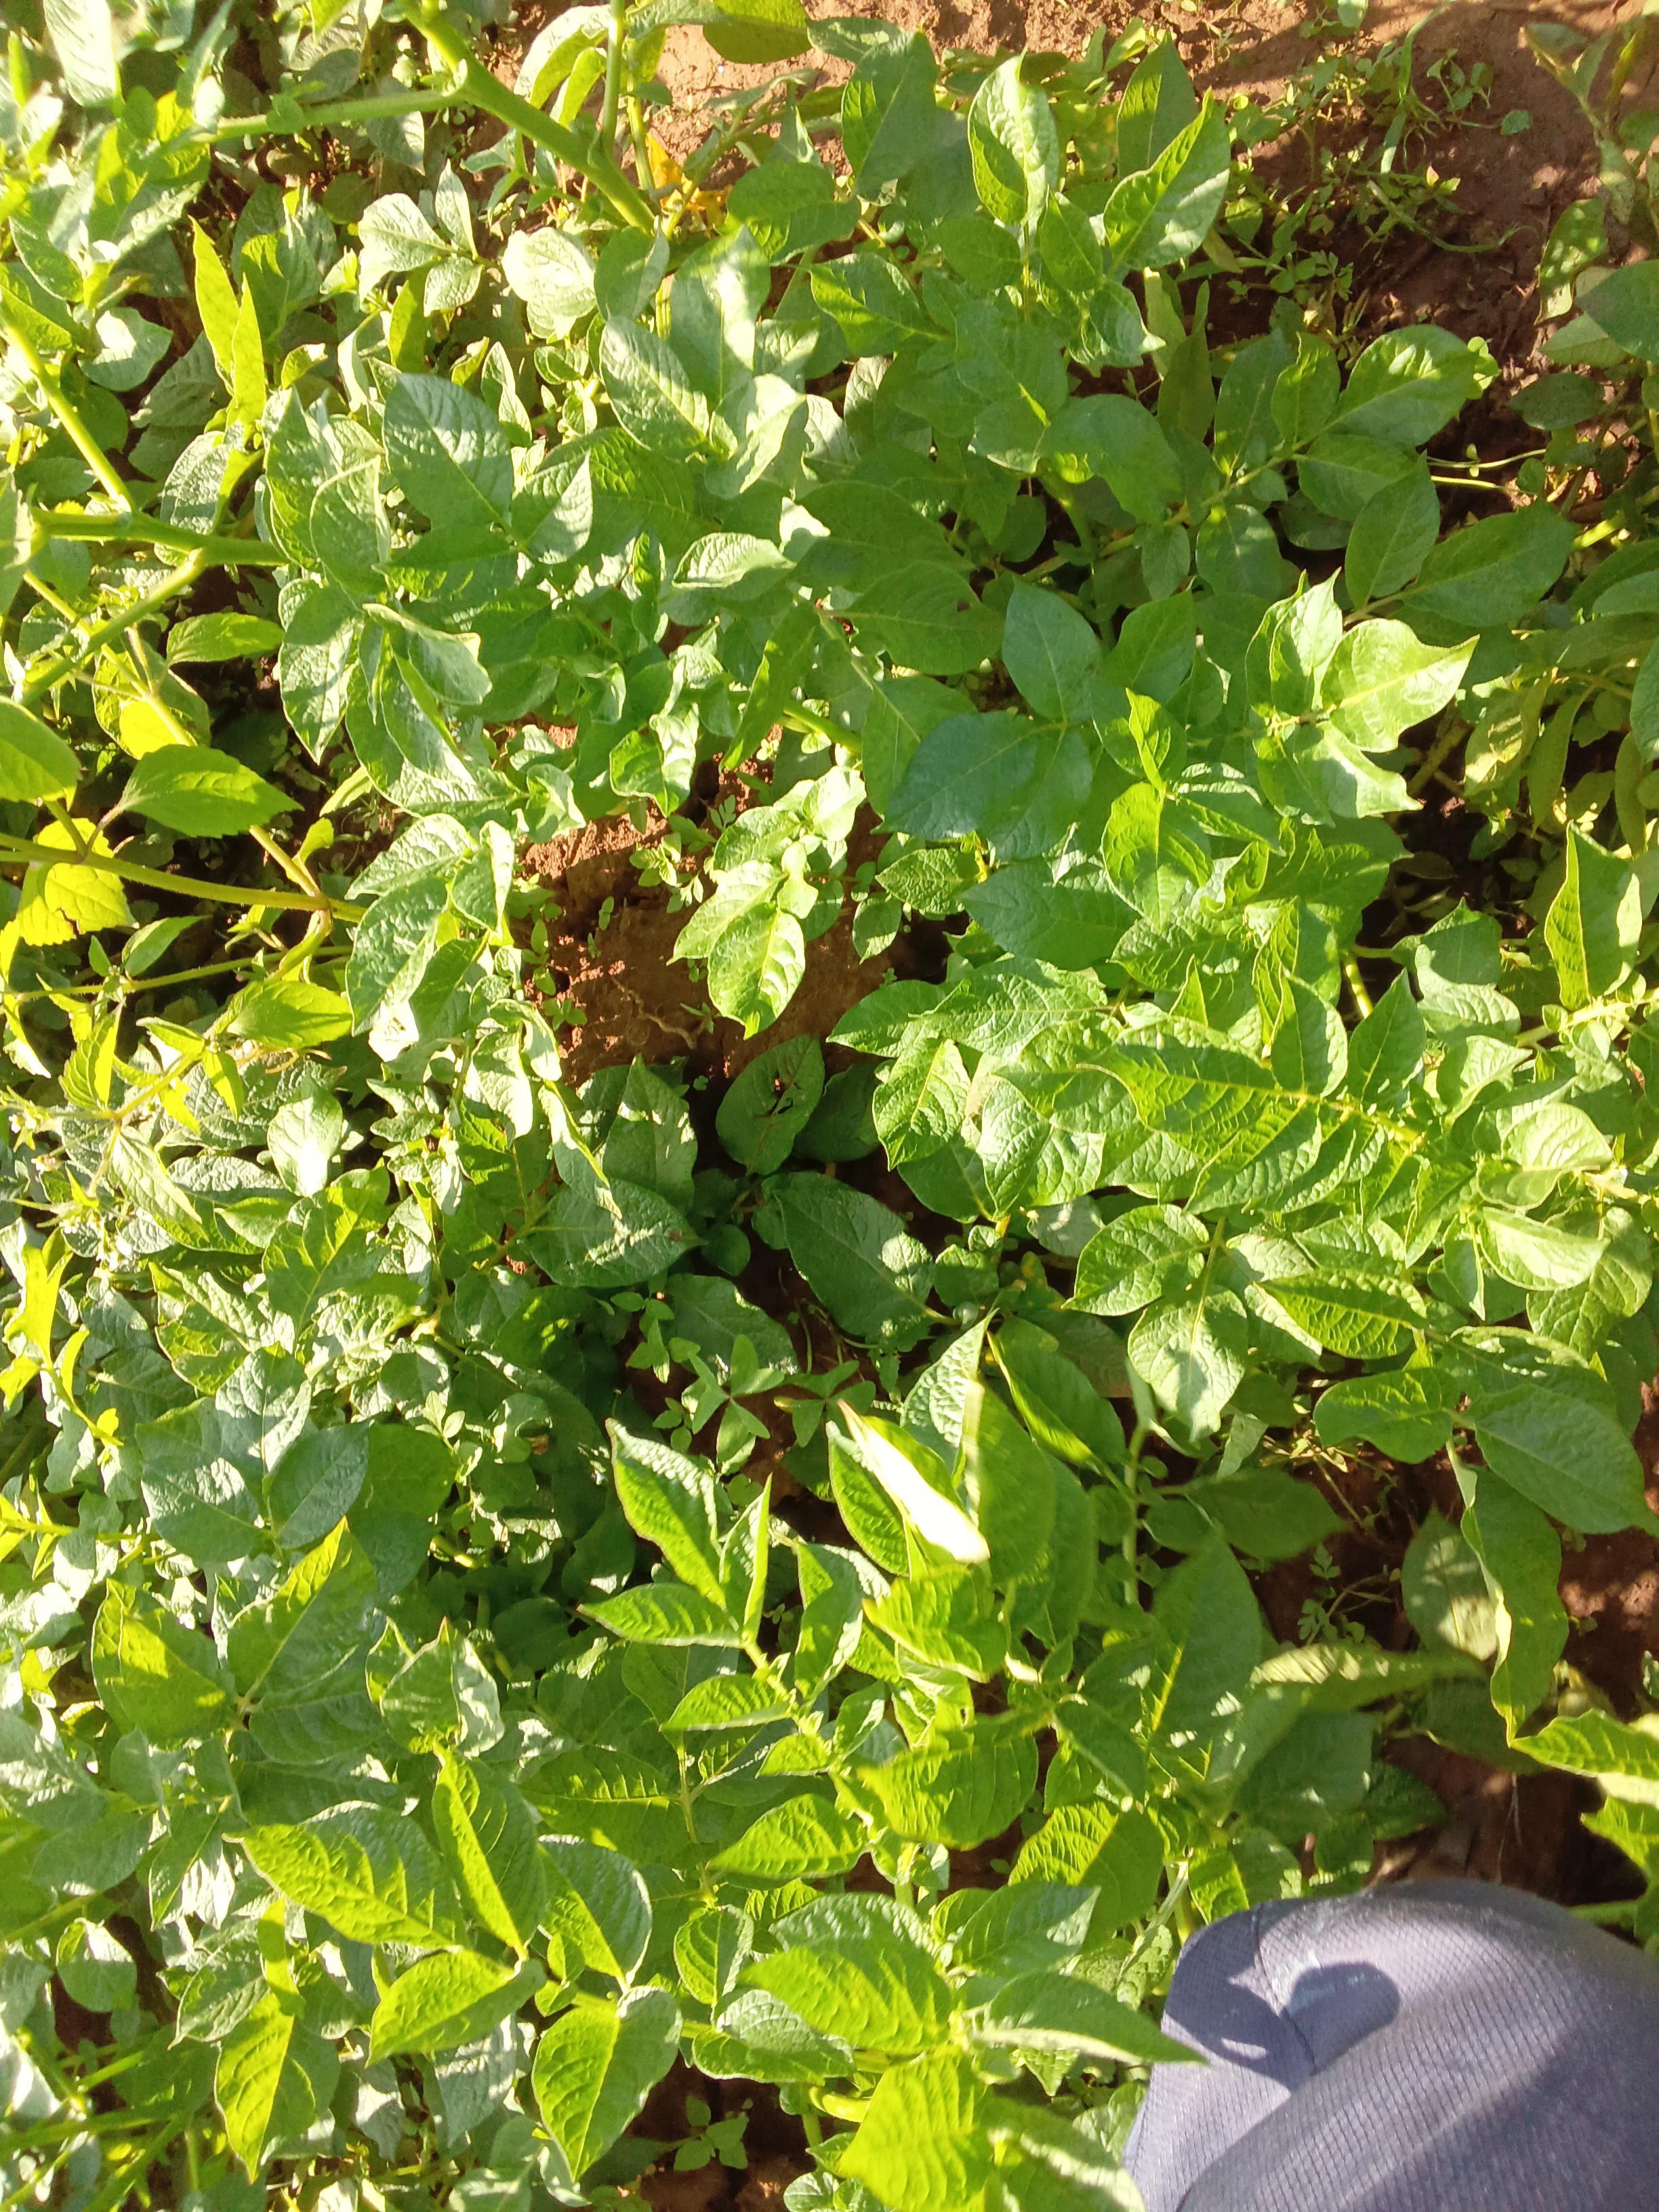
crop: potato
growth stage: flowering
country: Kenya
